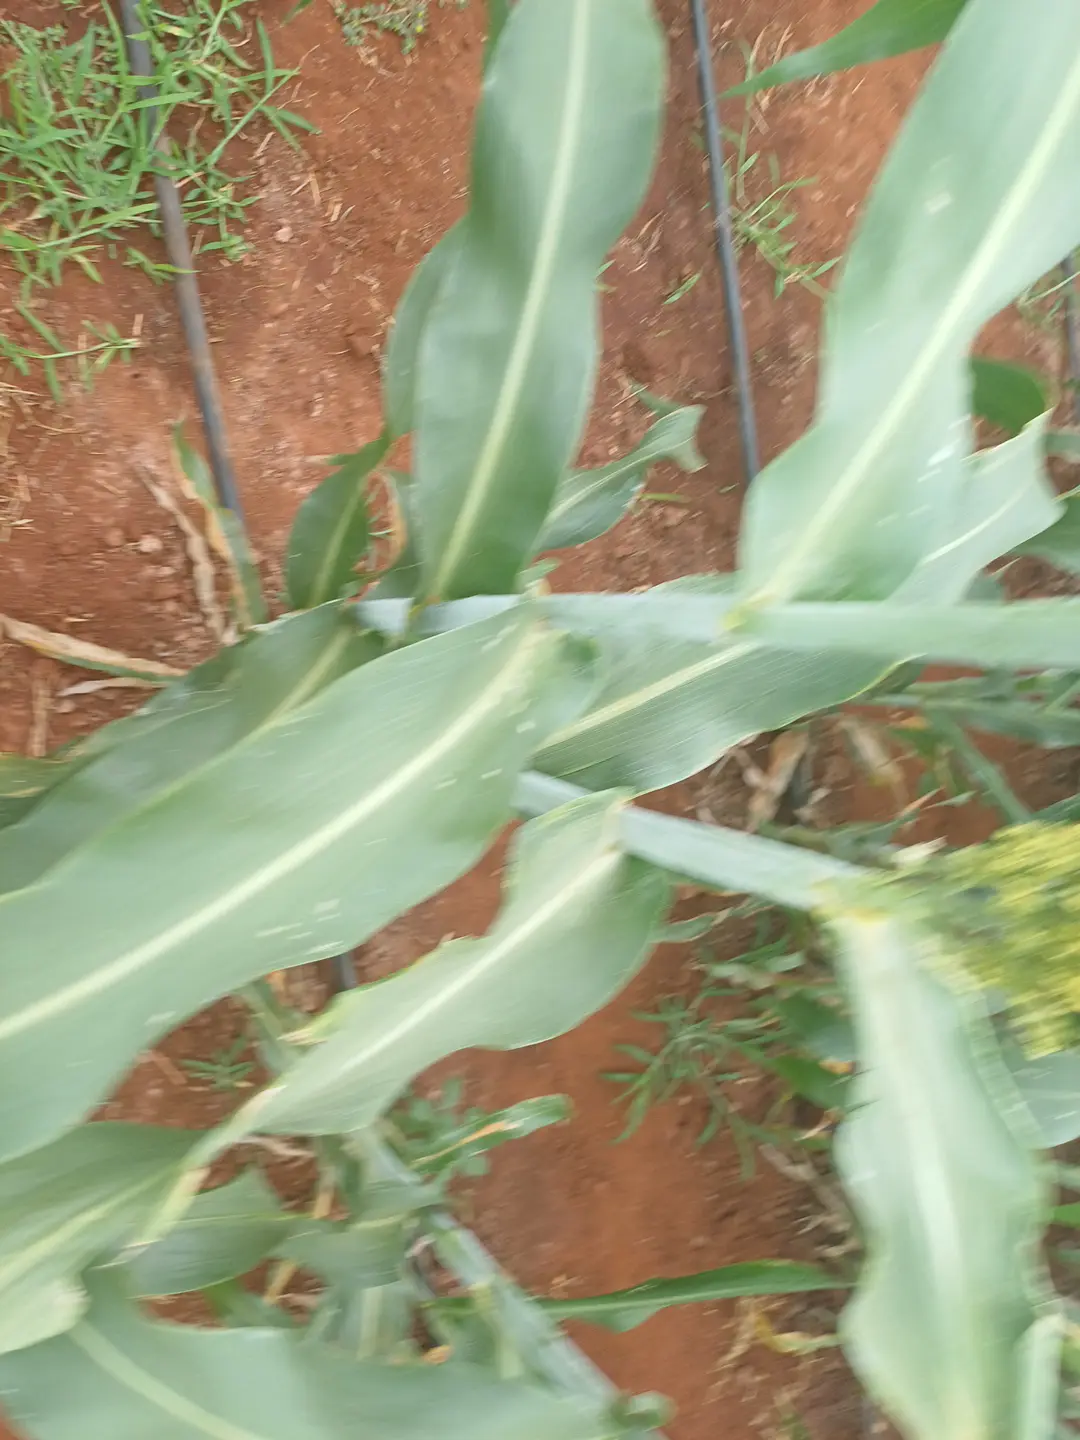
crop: sorghum
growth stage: flowering
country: Kenya
